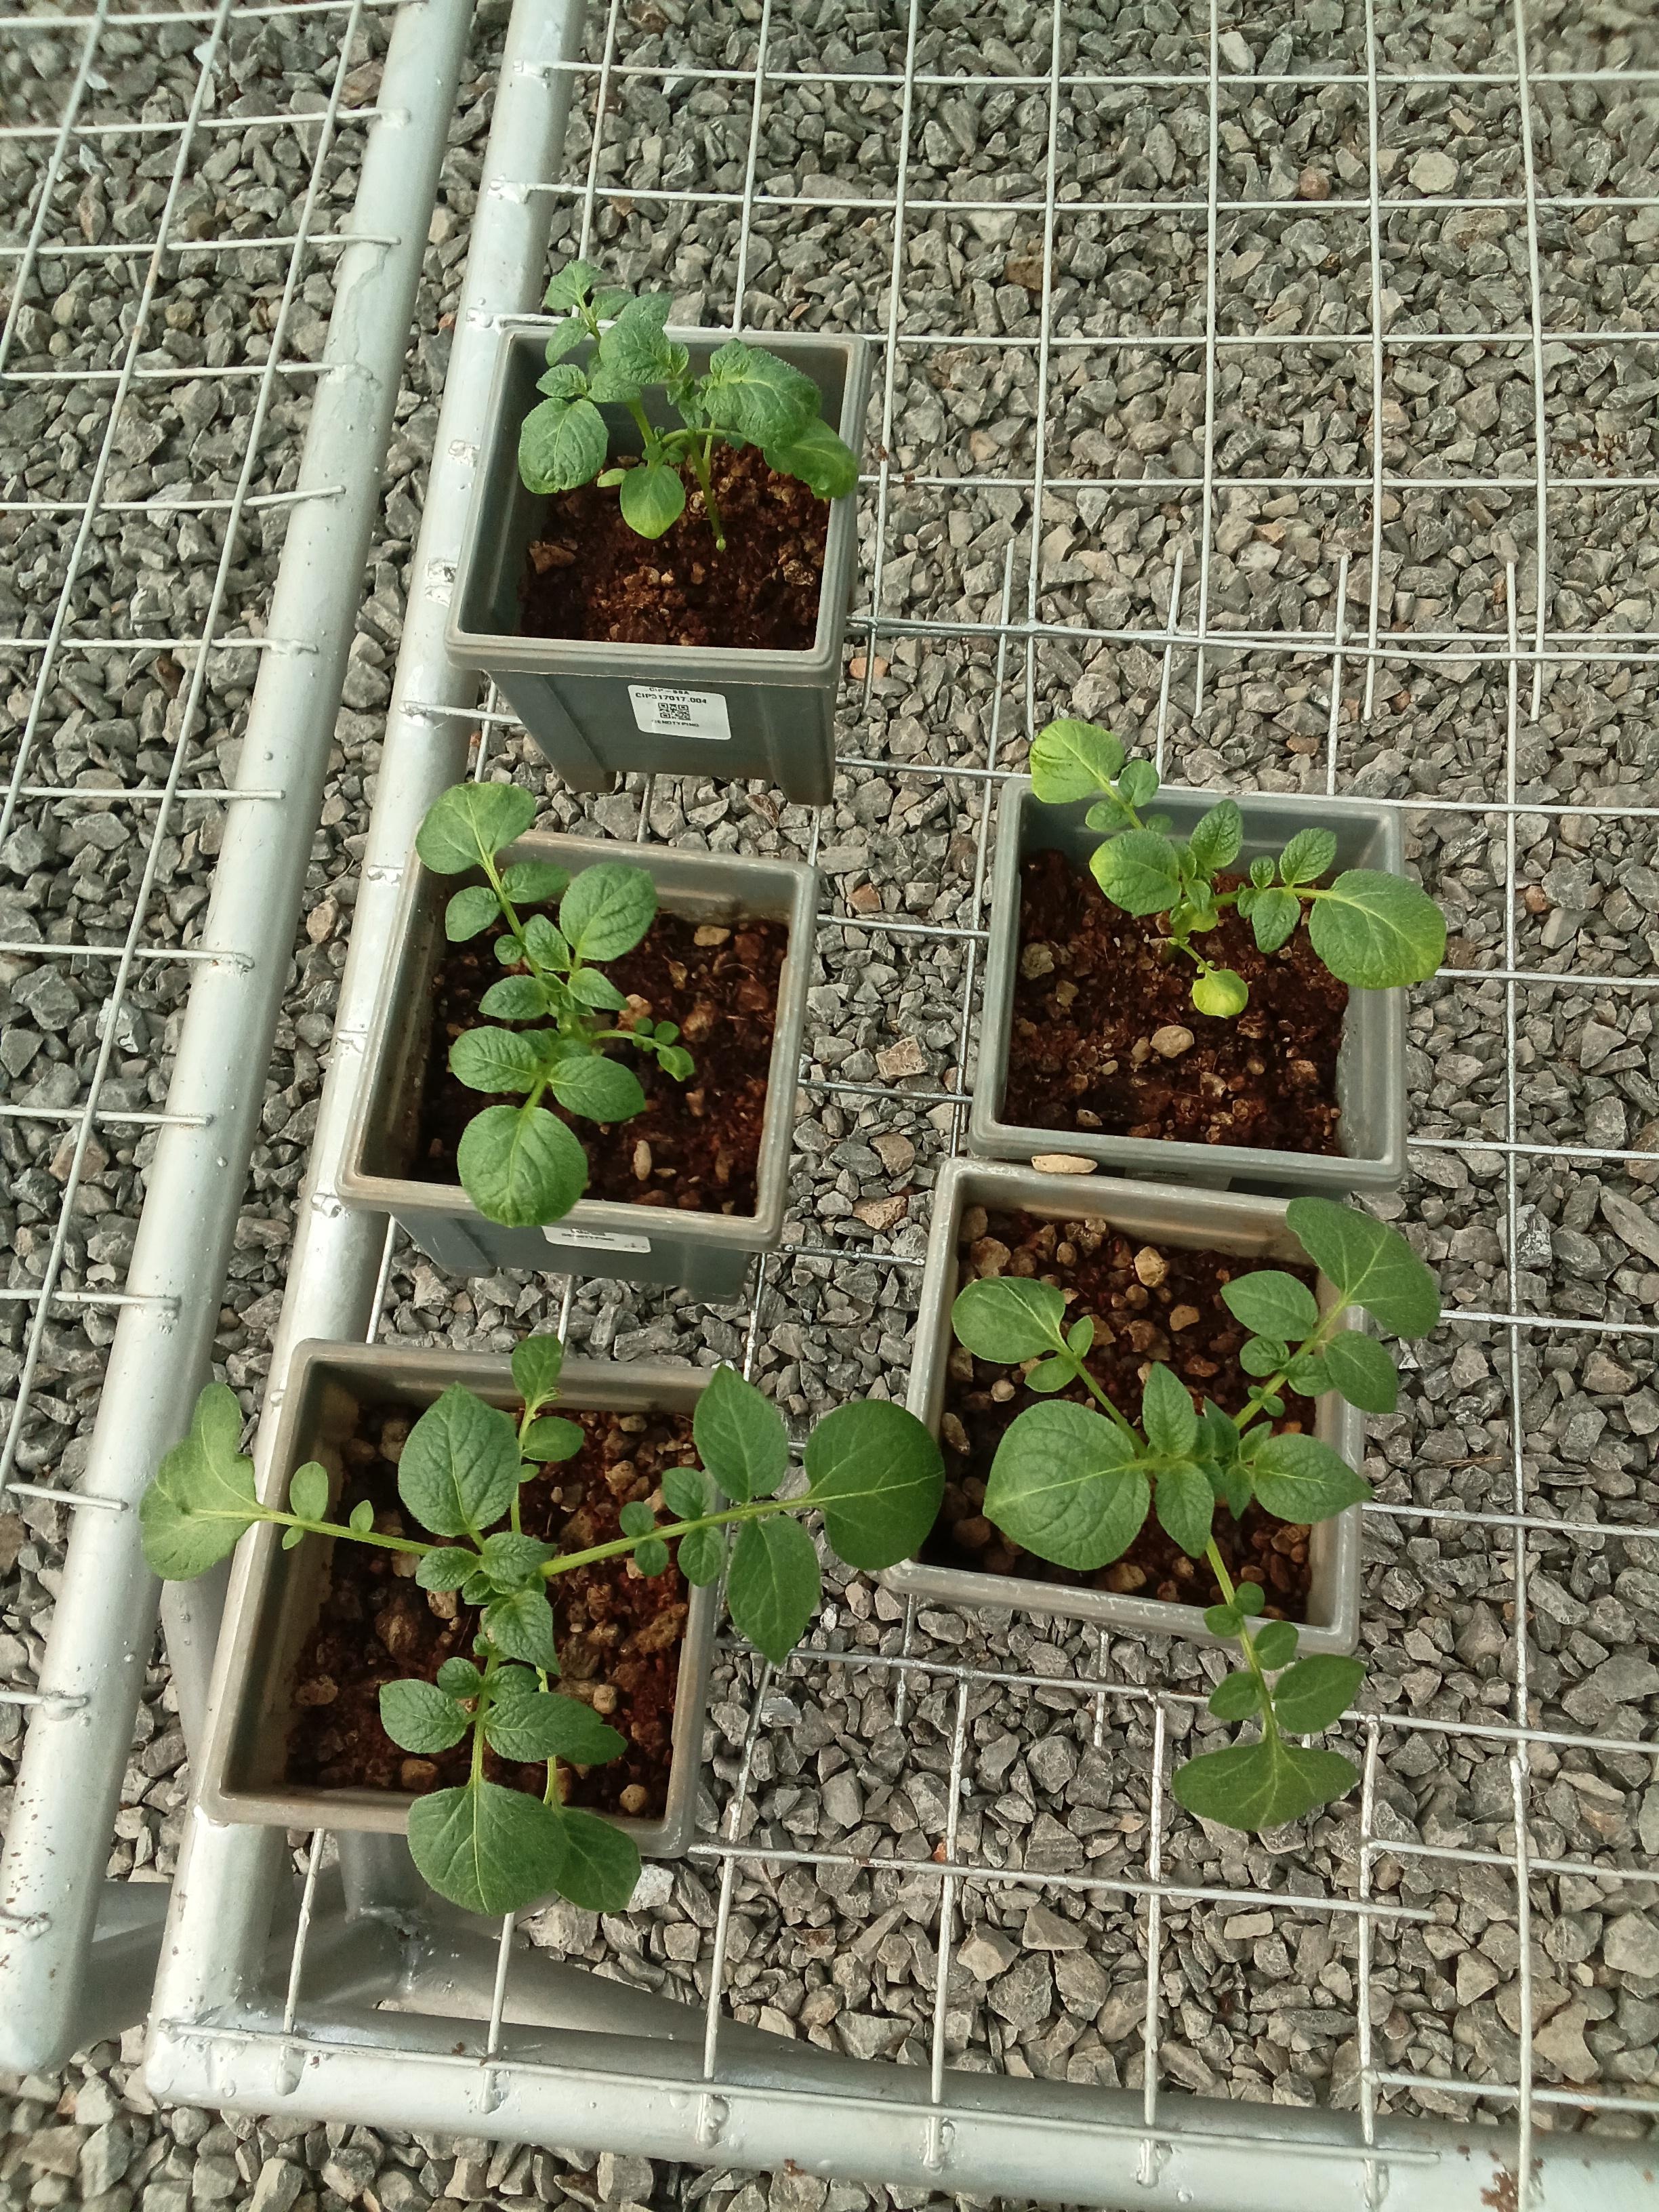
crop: potato
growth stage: emergence
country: Kenya
